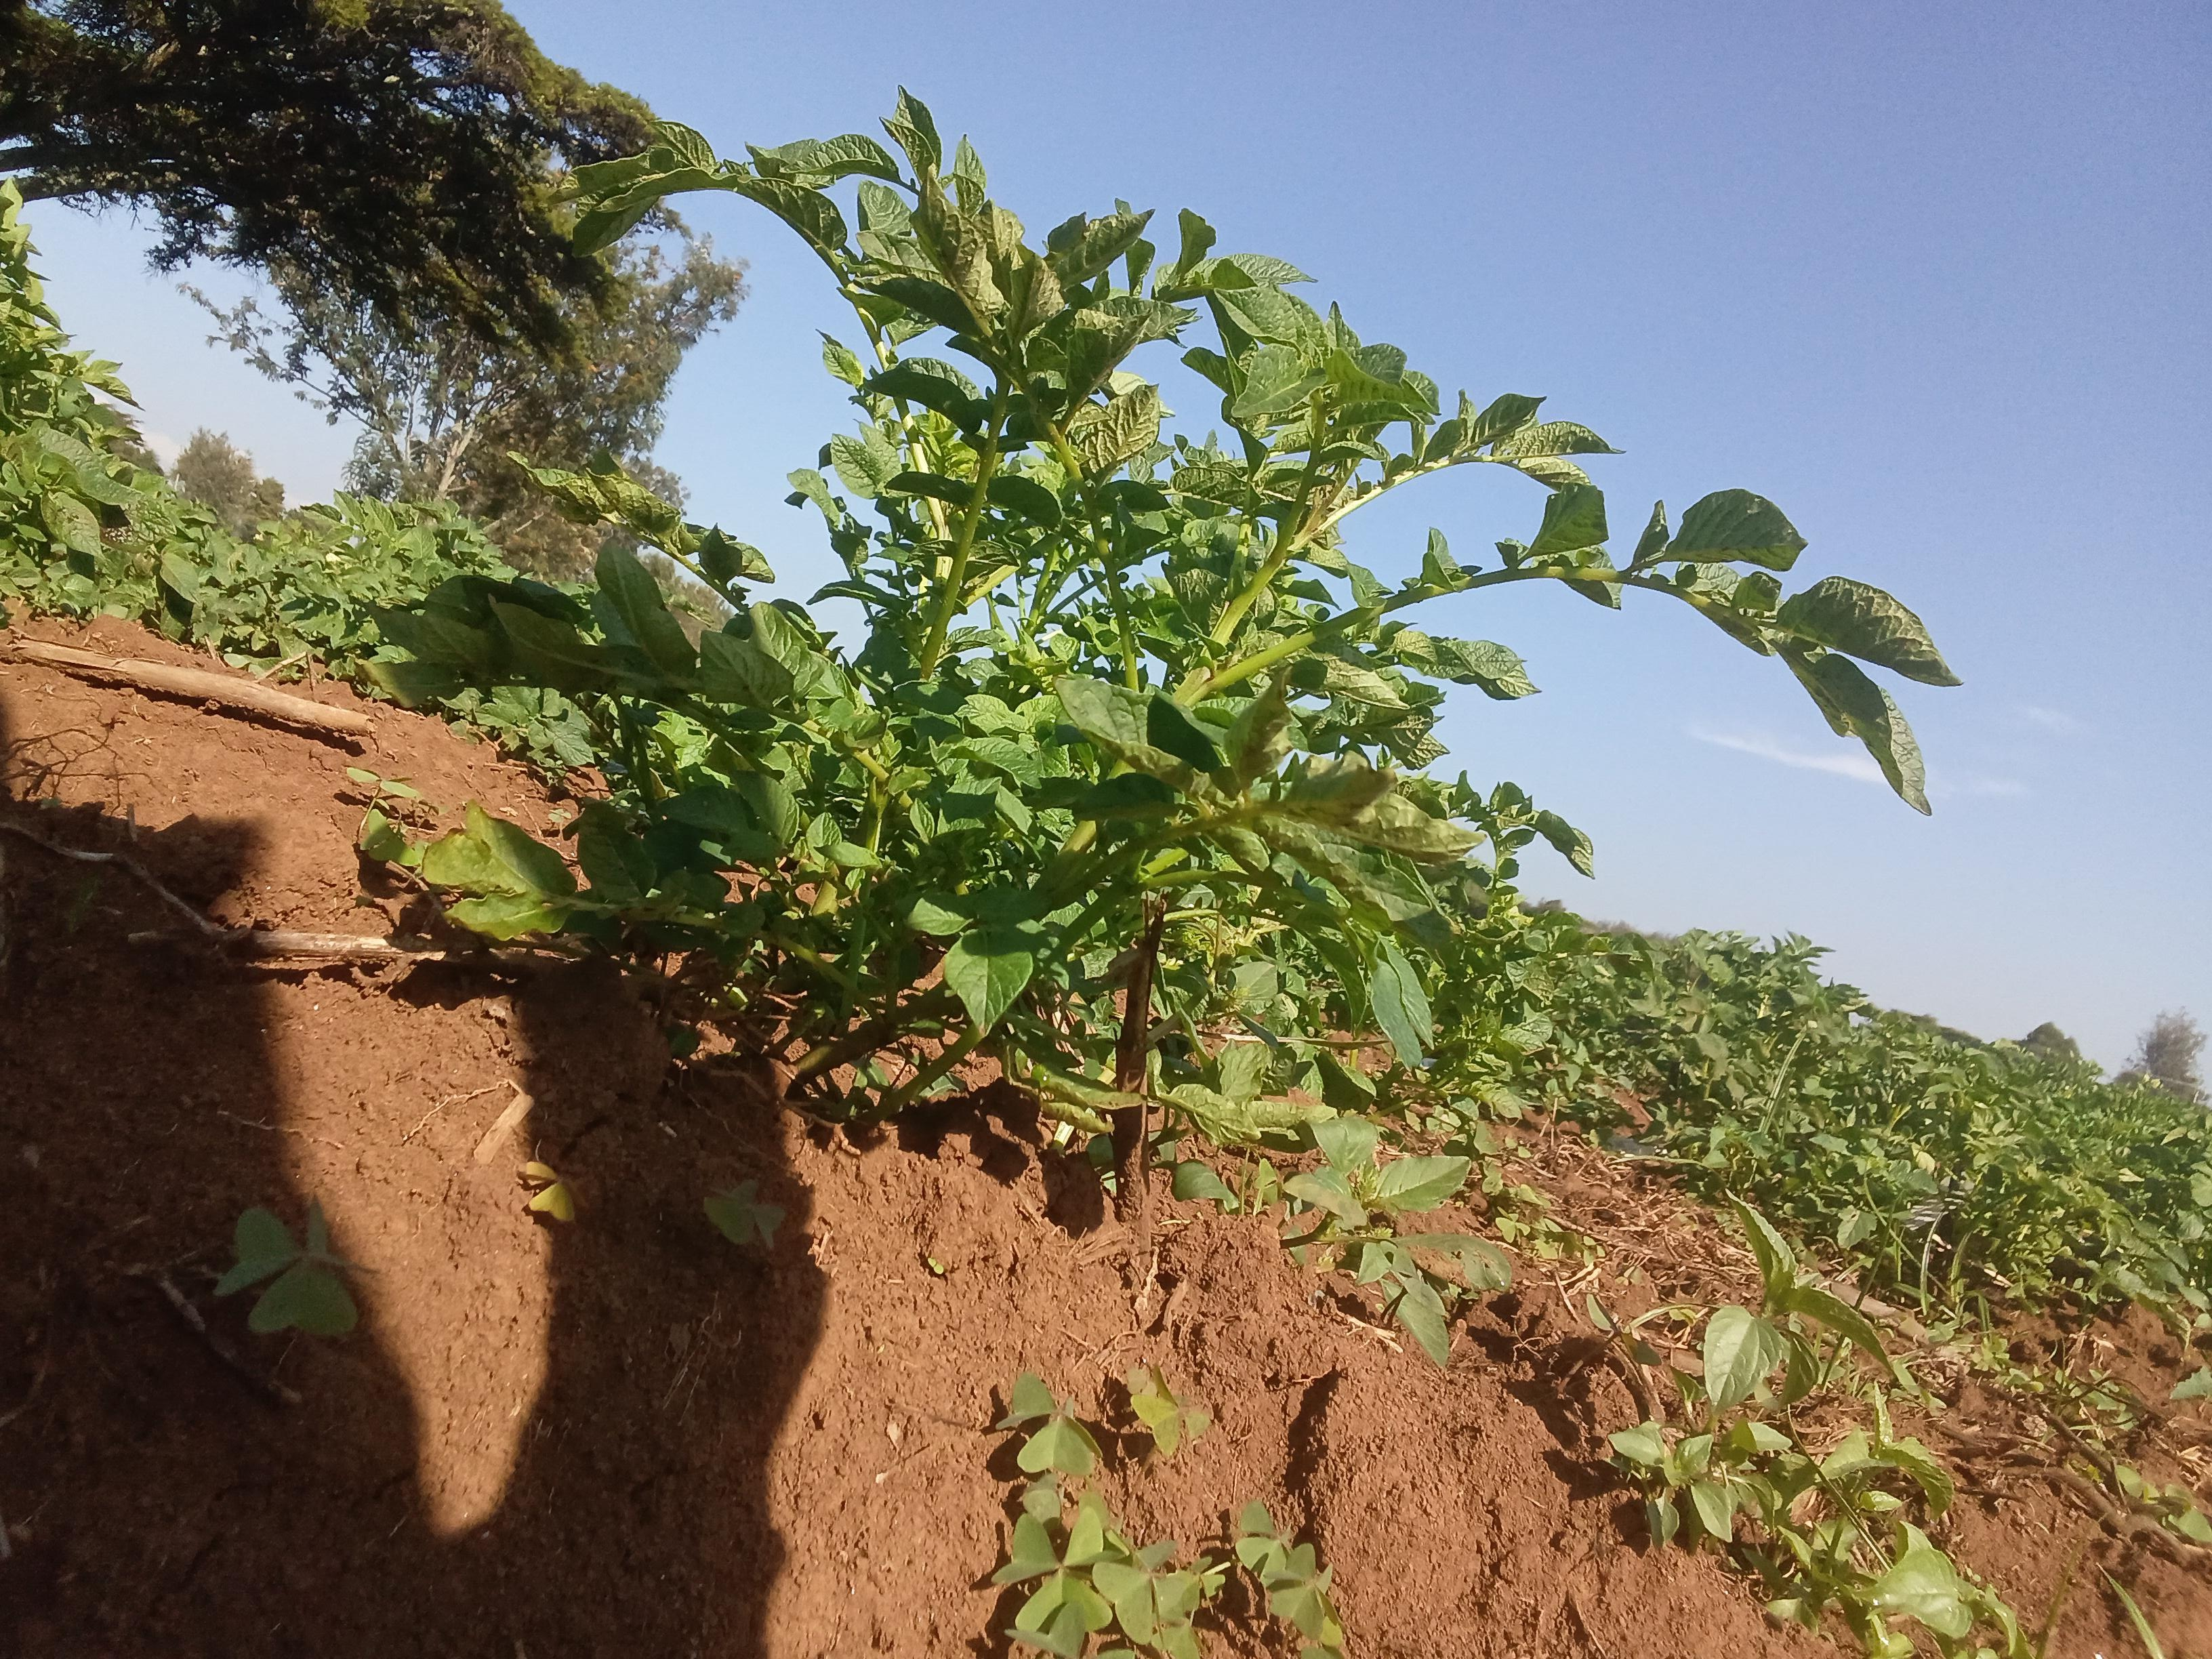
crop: potato
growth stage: vegetative
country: Kenya
